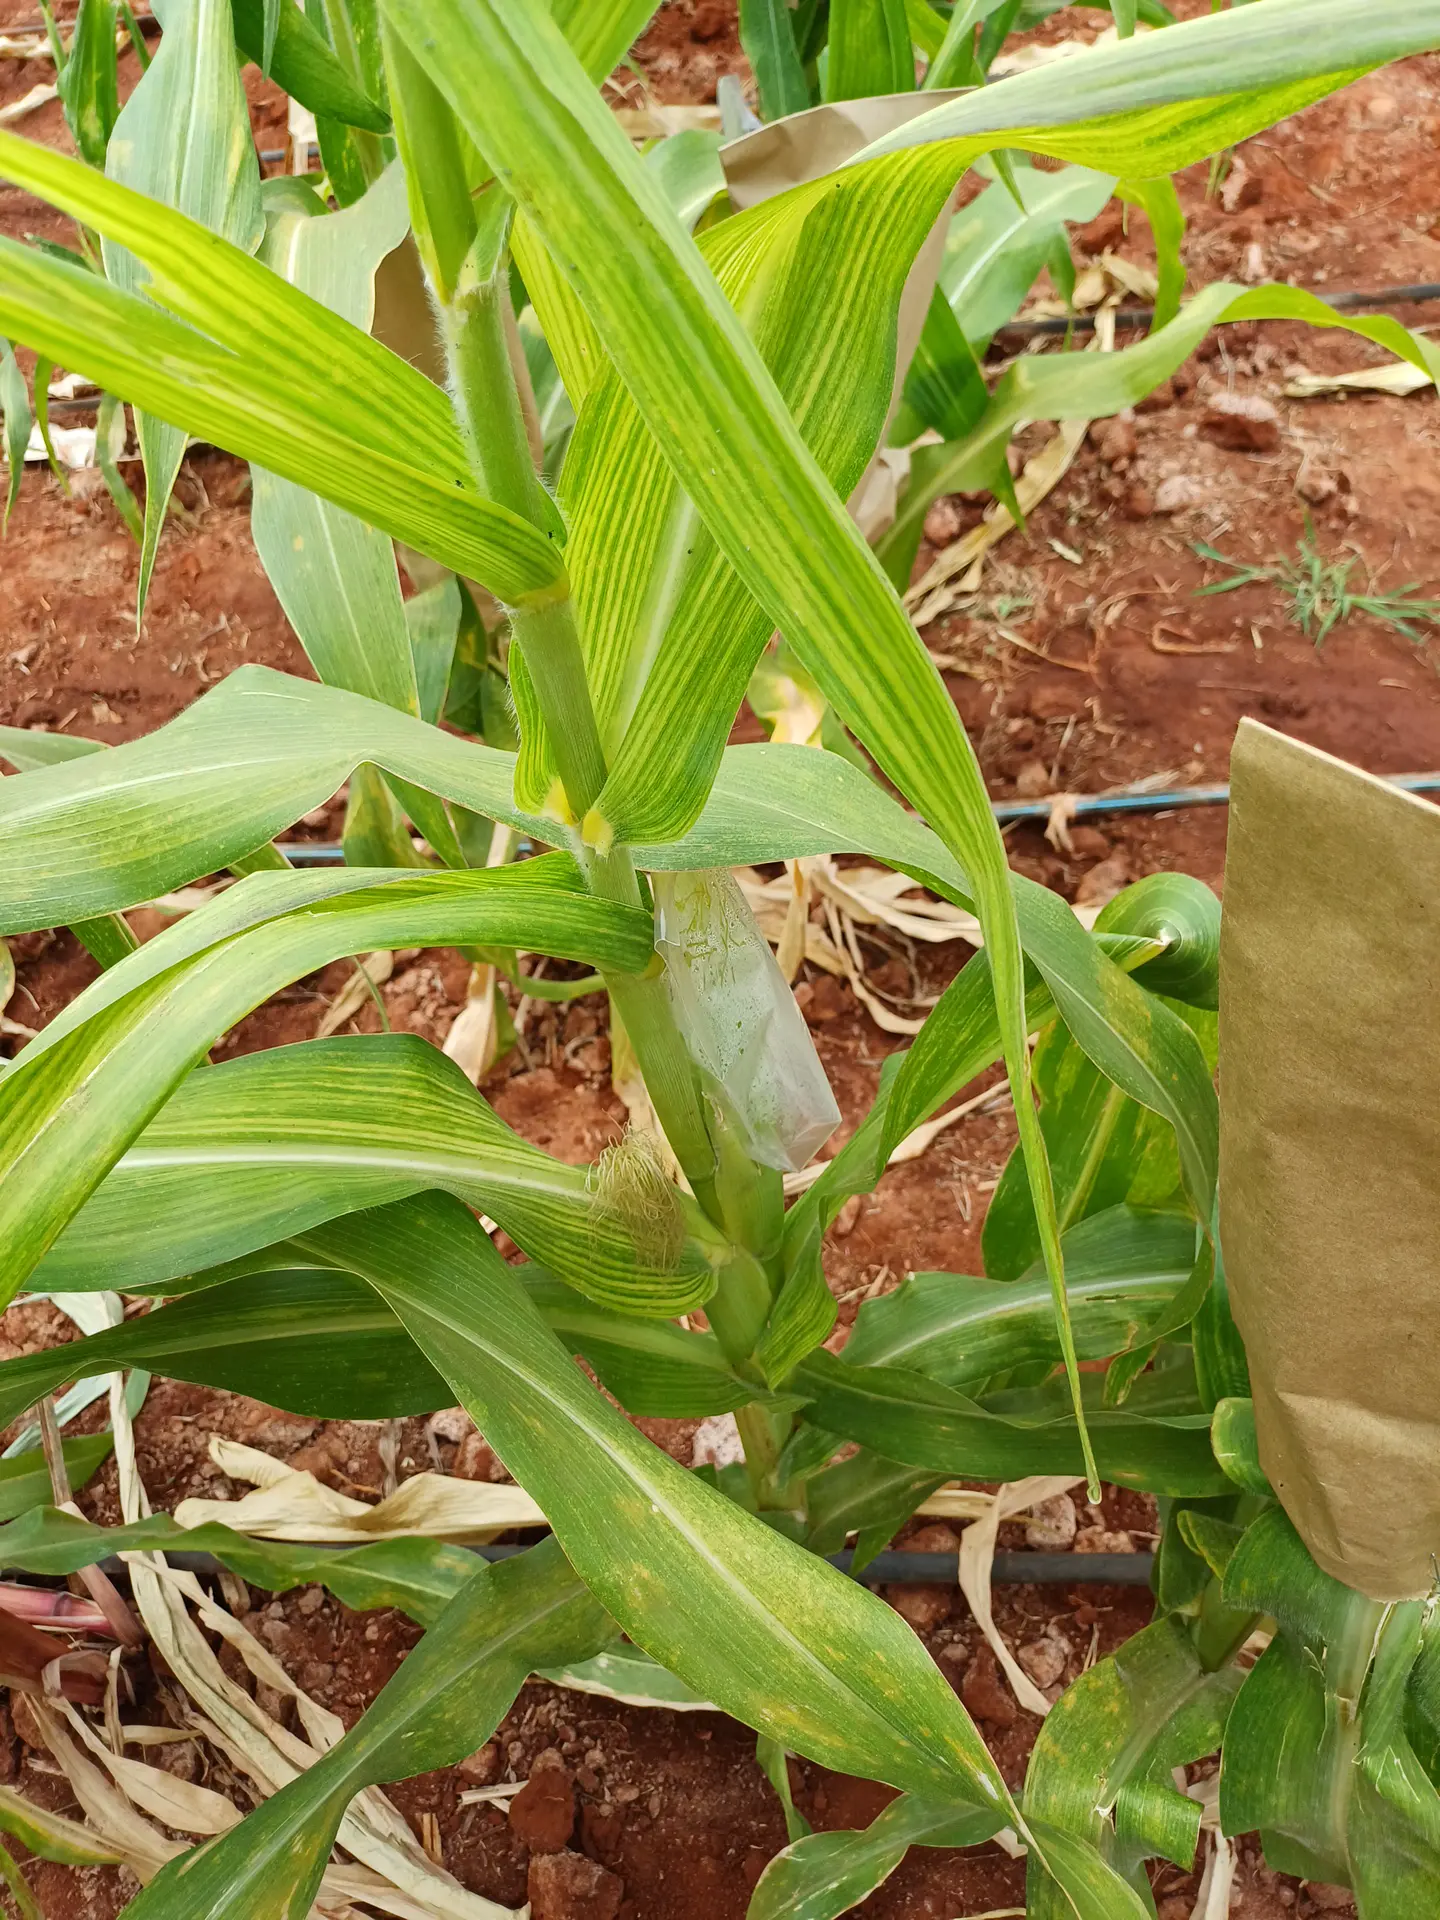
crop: maize
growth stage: flowering
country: Kenya
